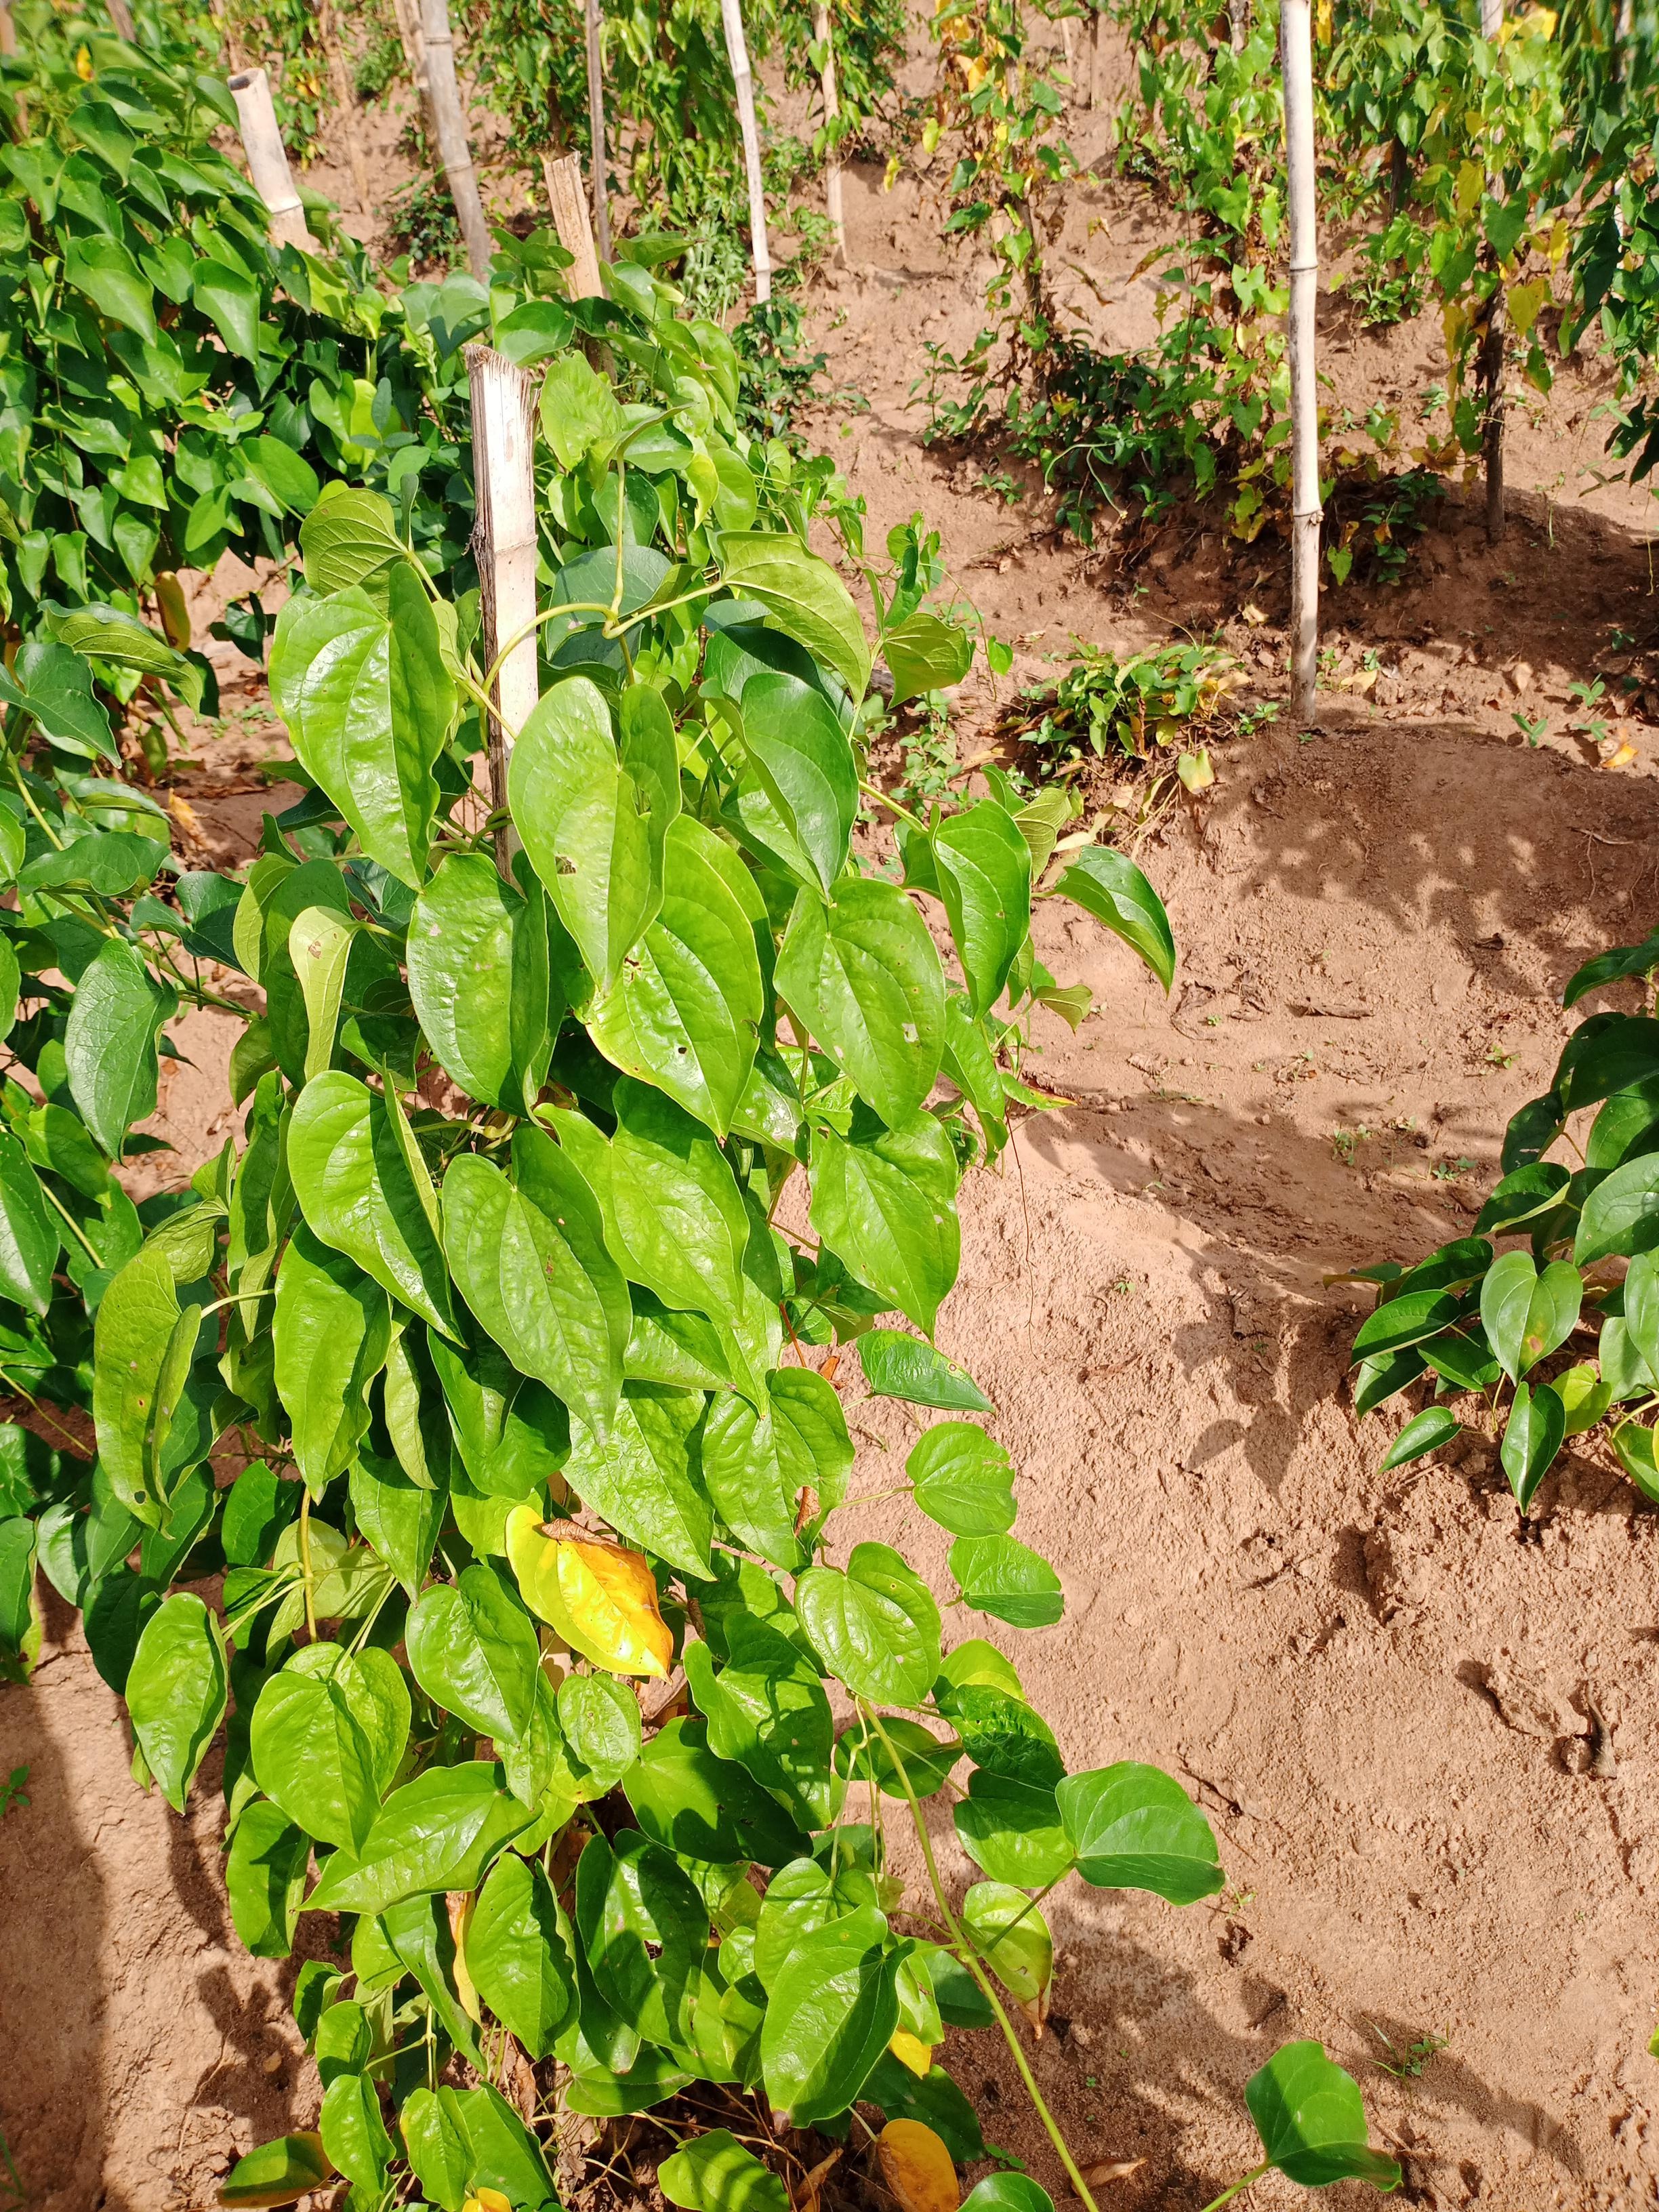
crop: yam
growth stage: vegetative
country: Nigeria
